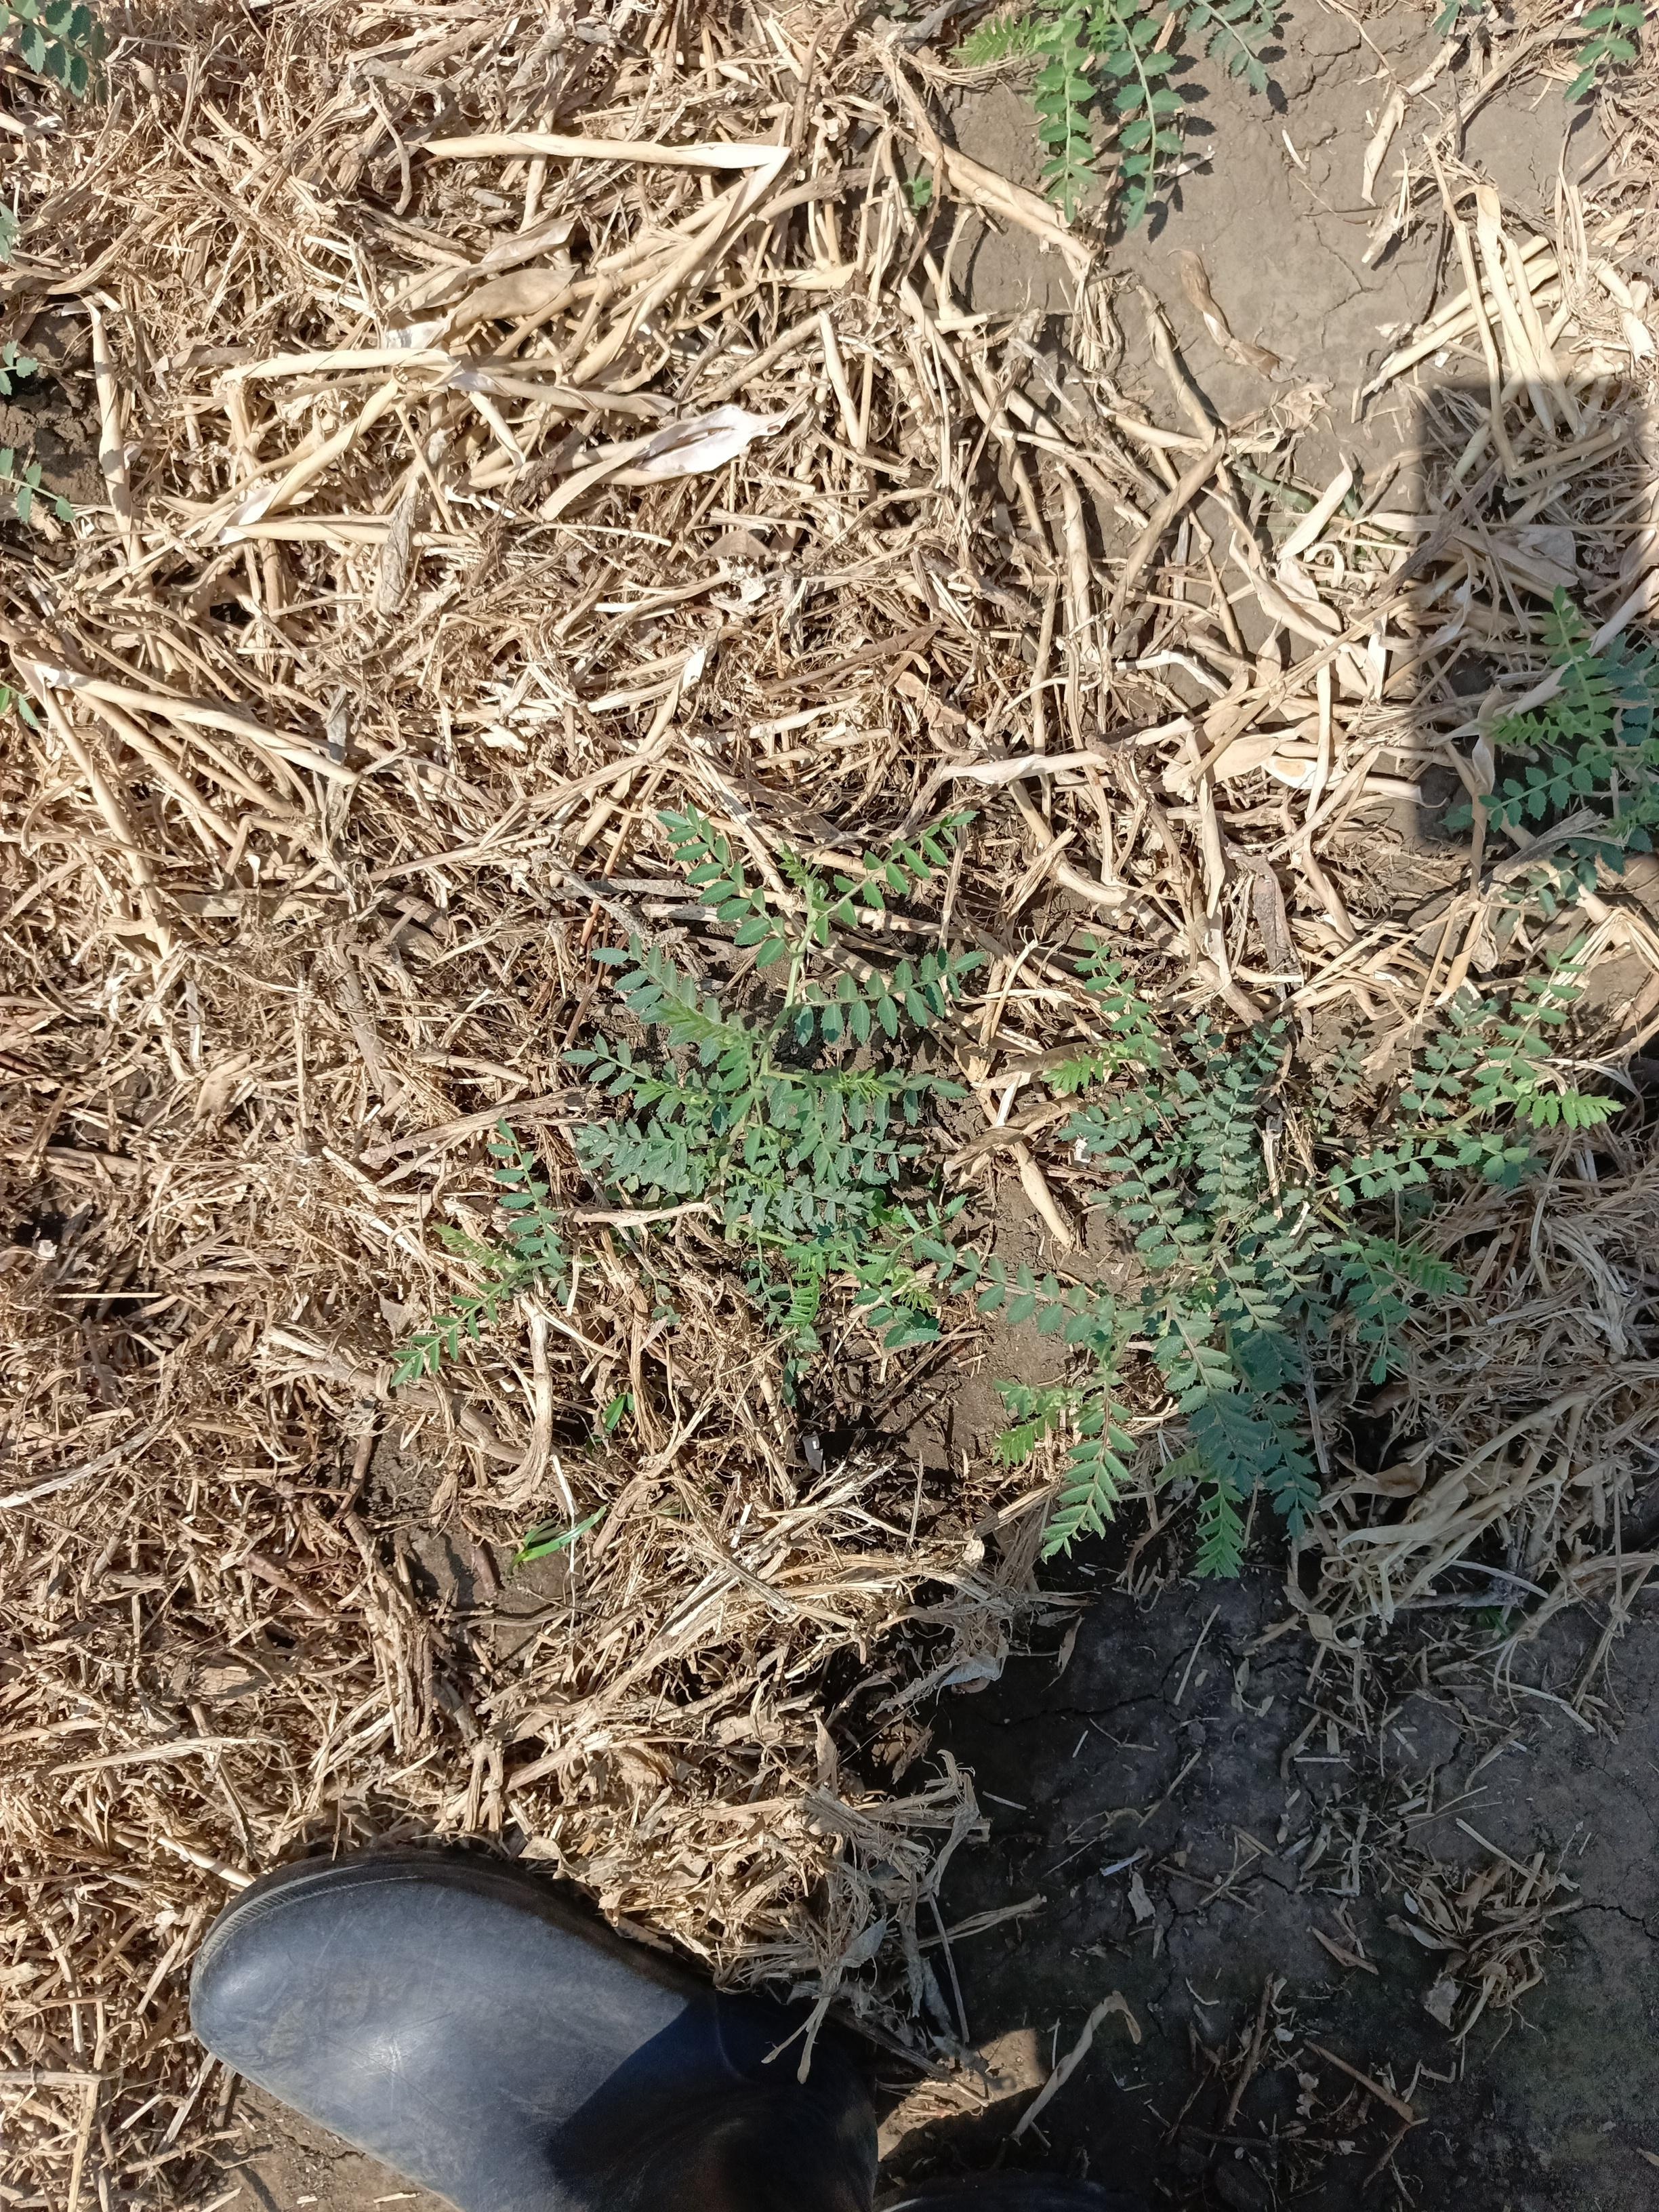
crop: chickpea
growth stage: vegetative
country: Tanzania
